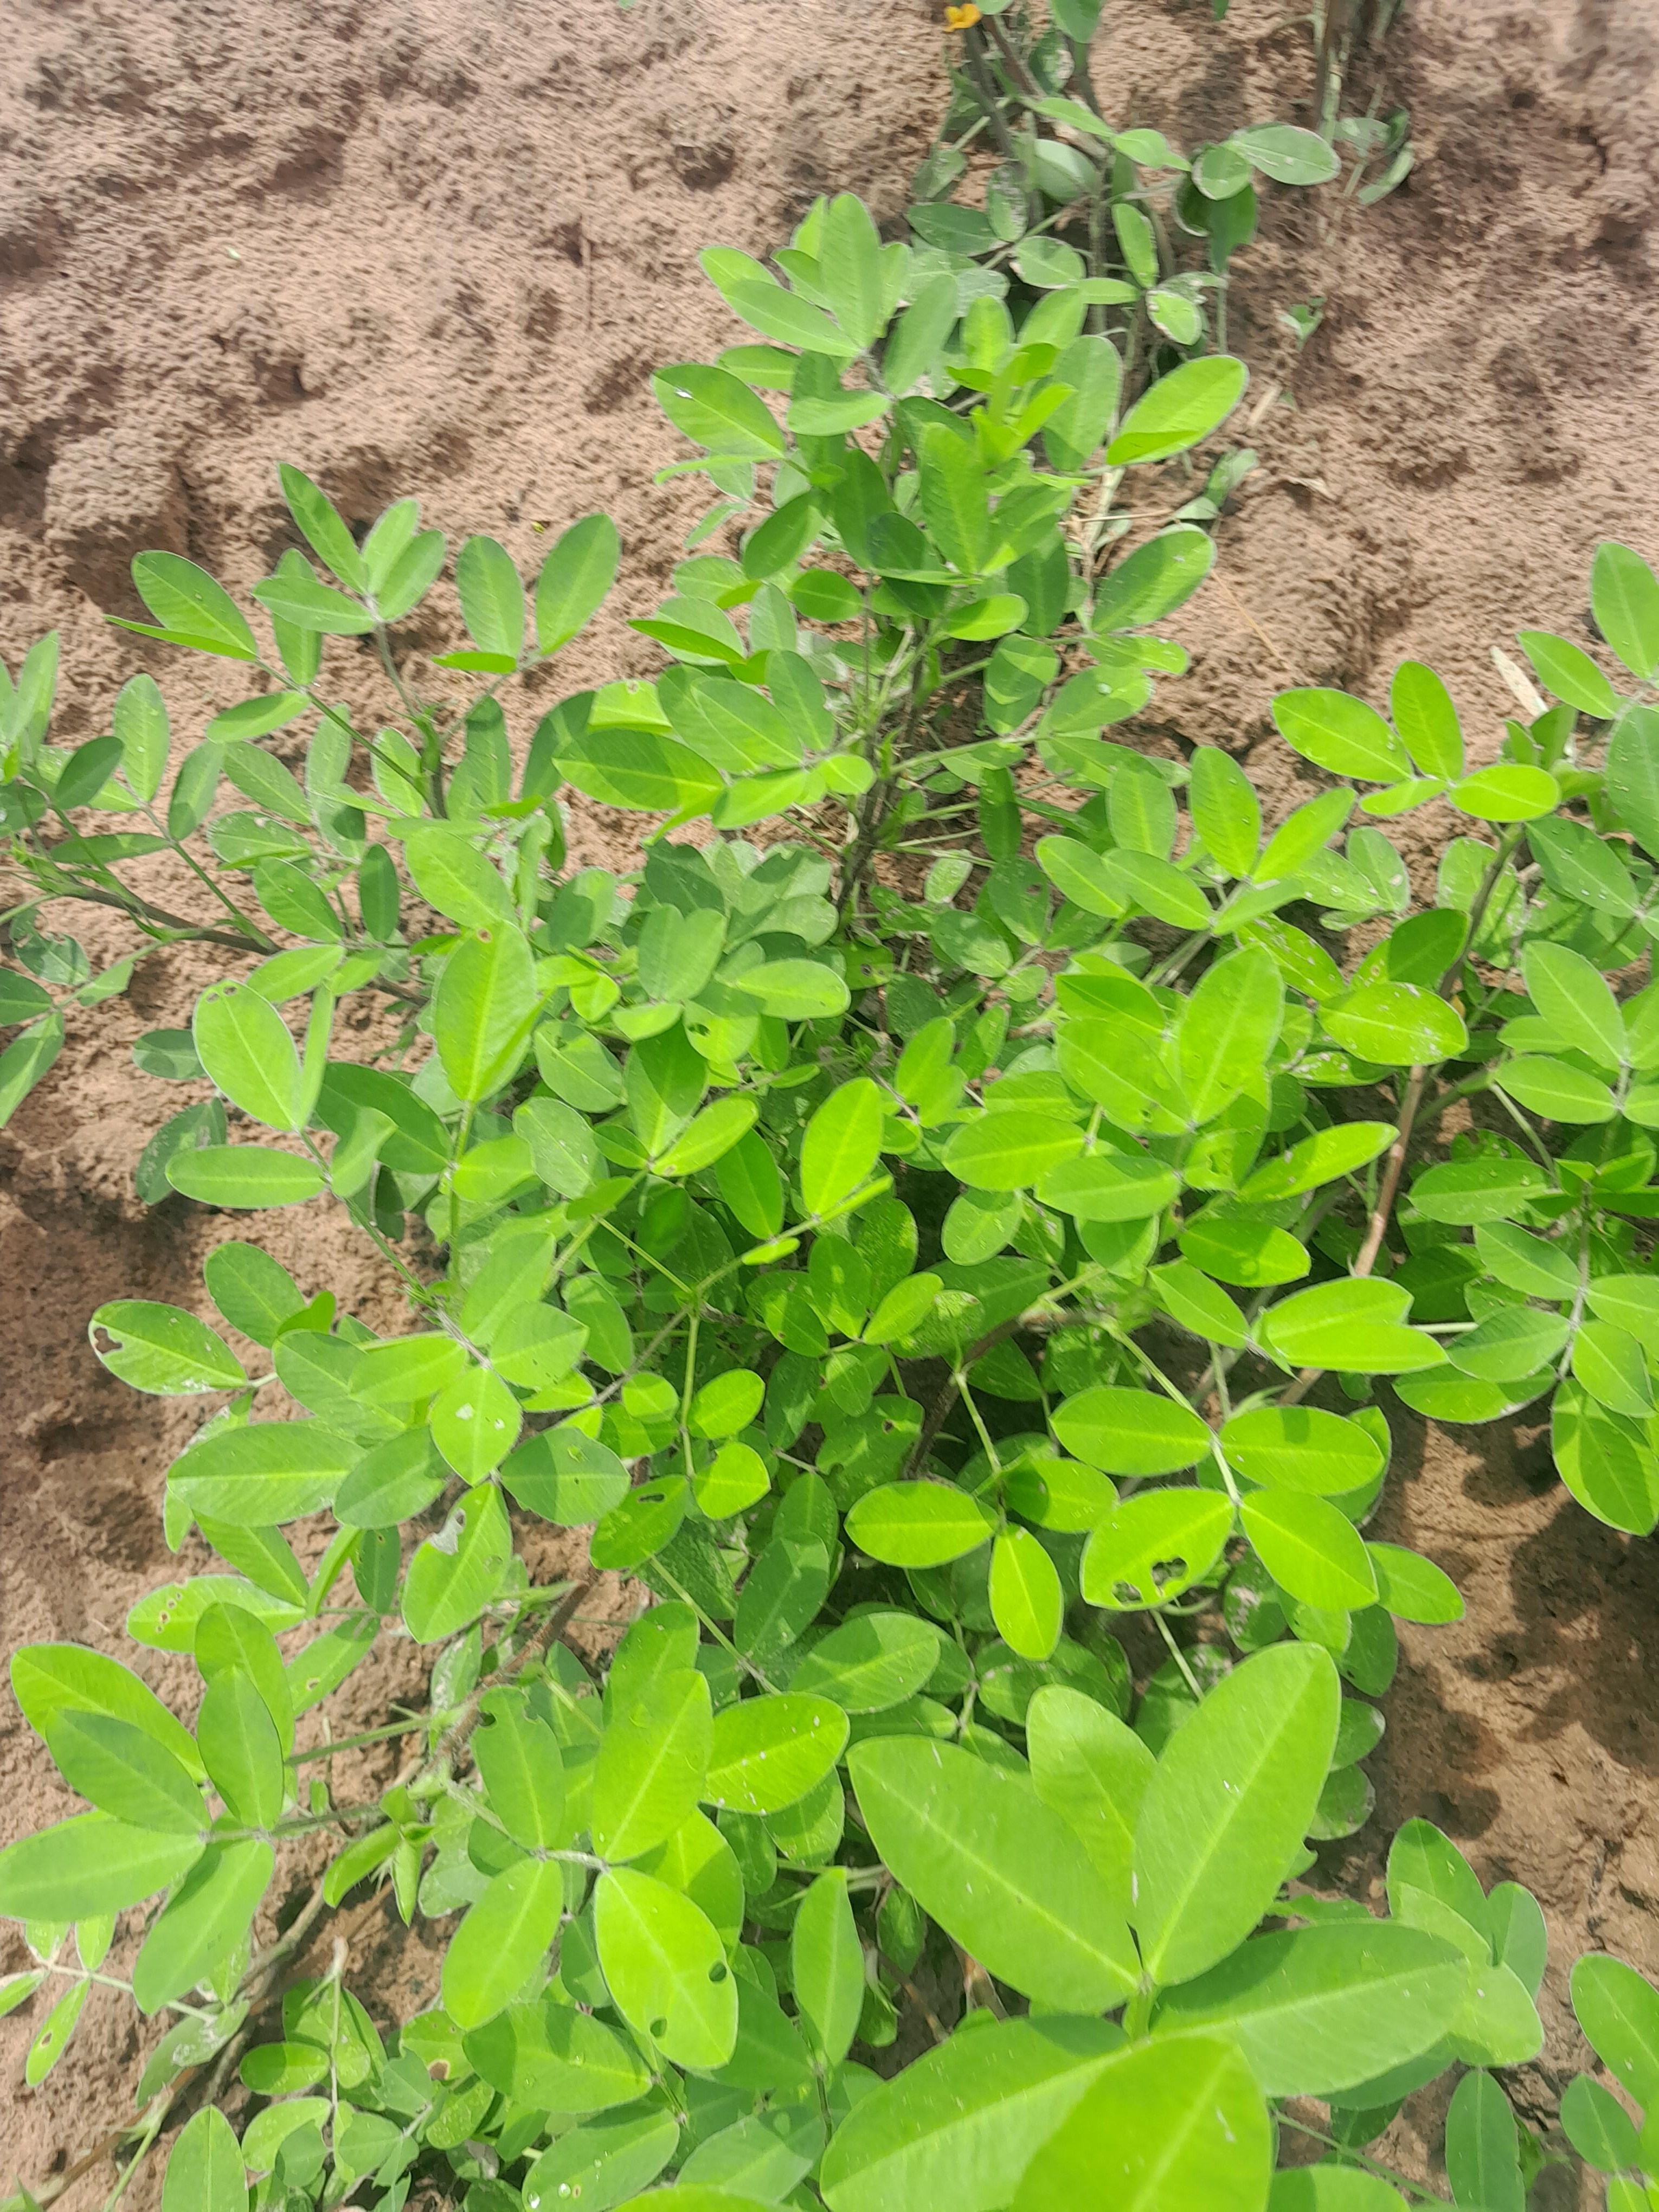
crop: groundnut
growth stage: flowering
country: Senegal
